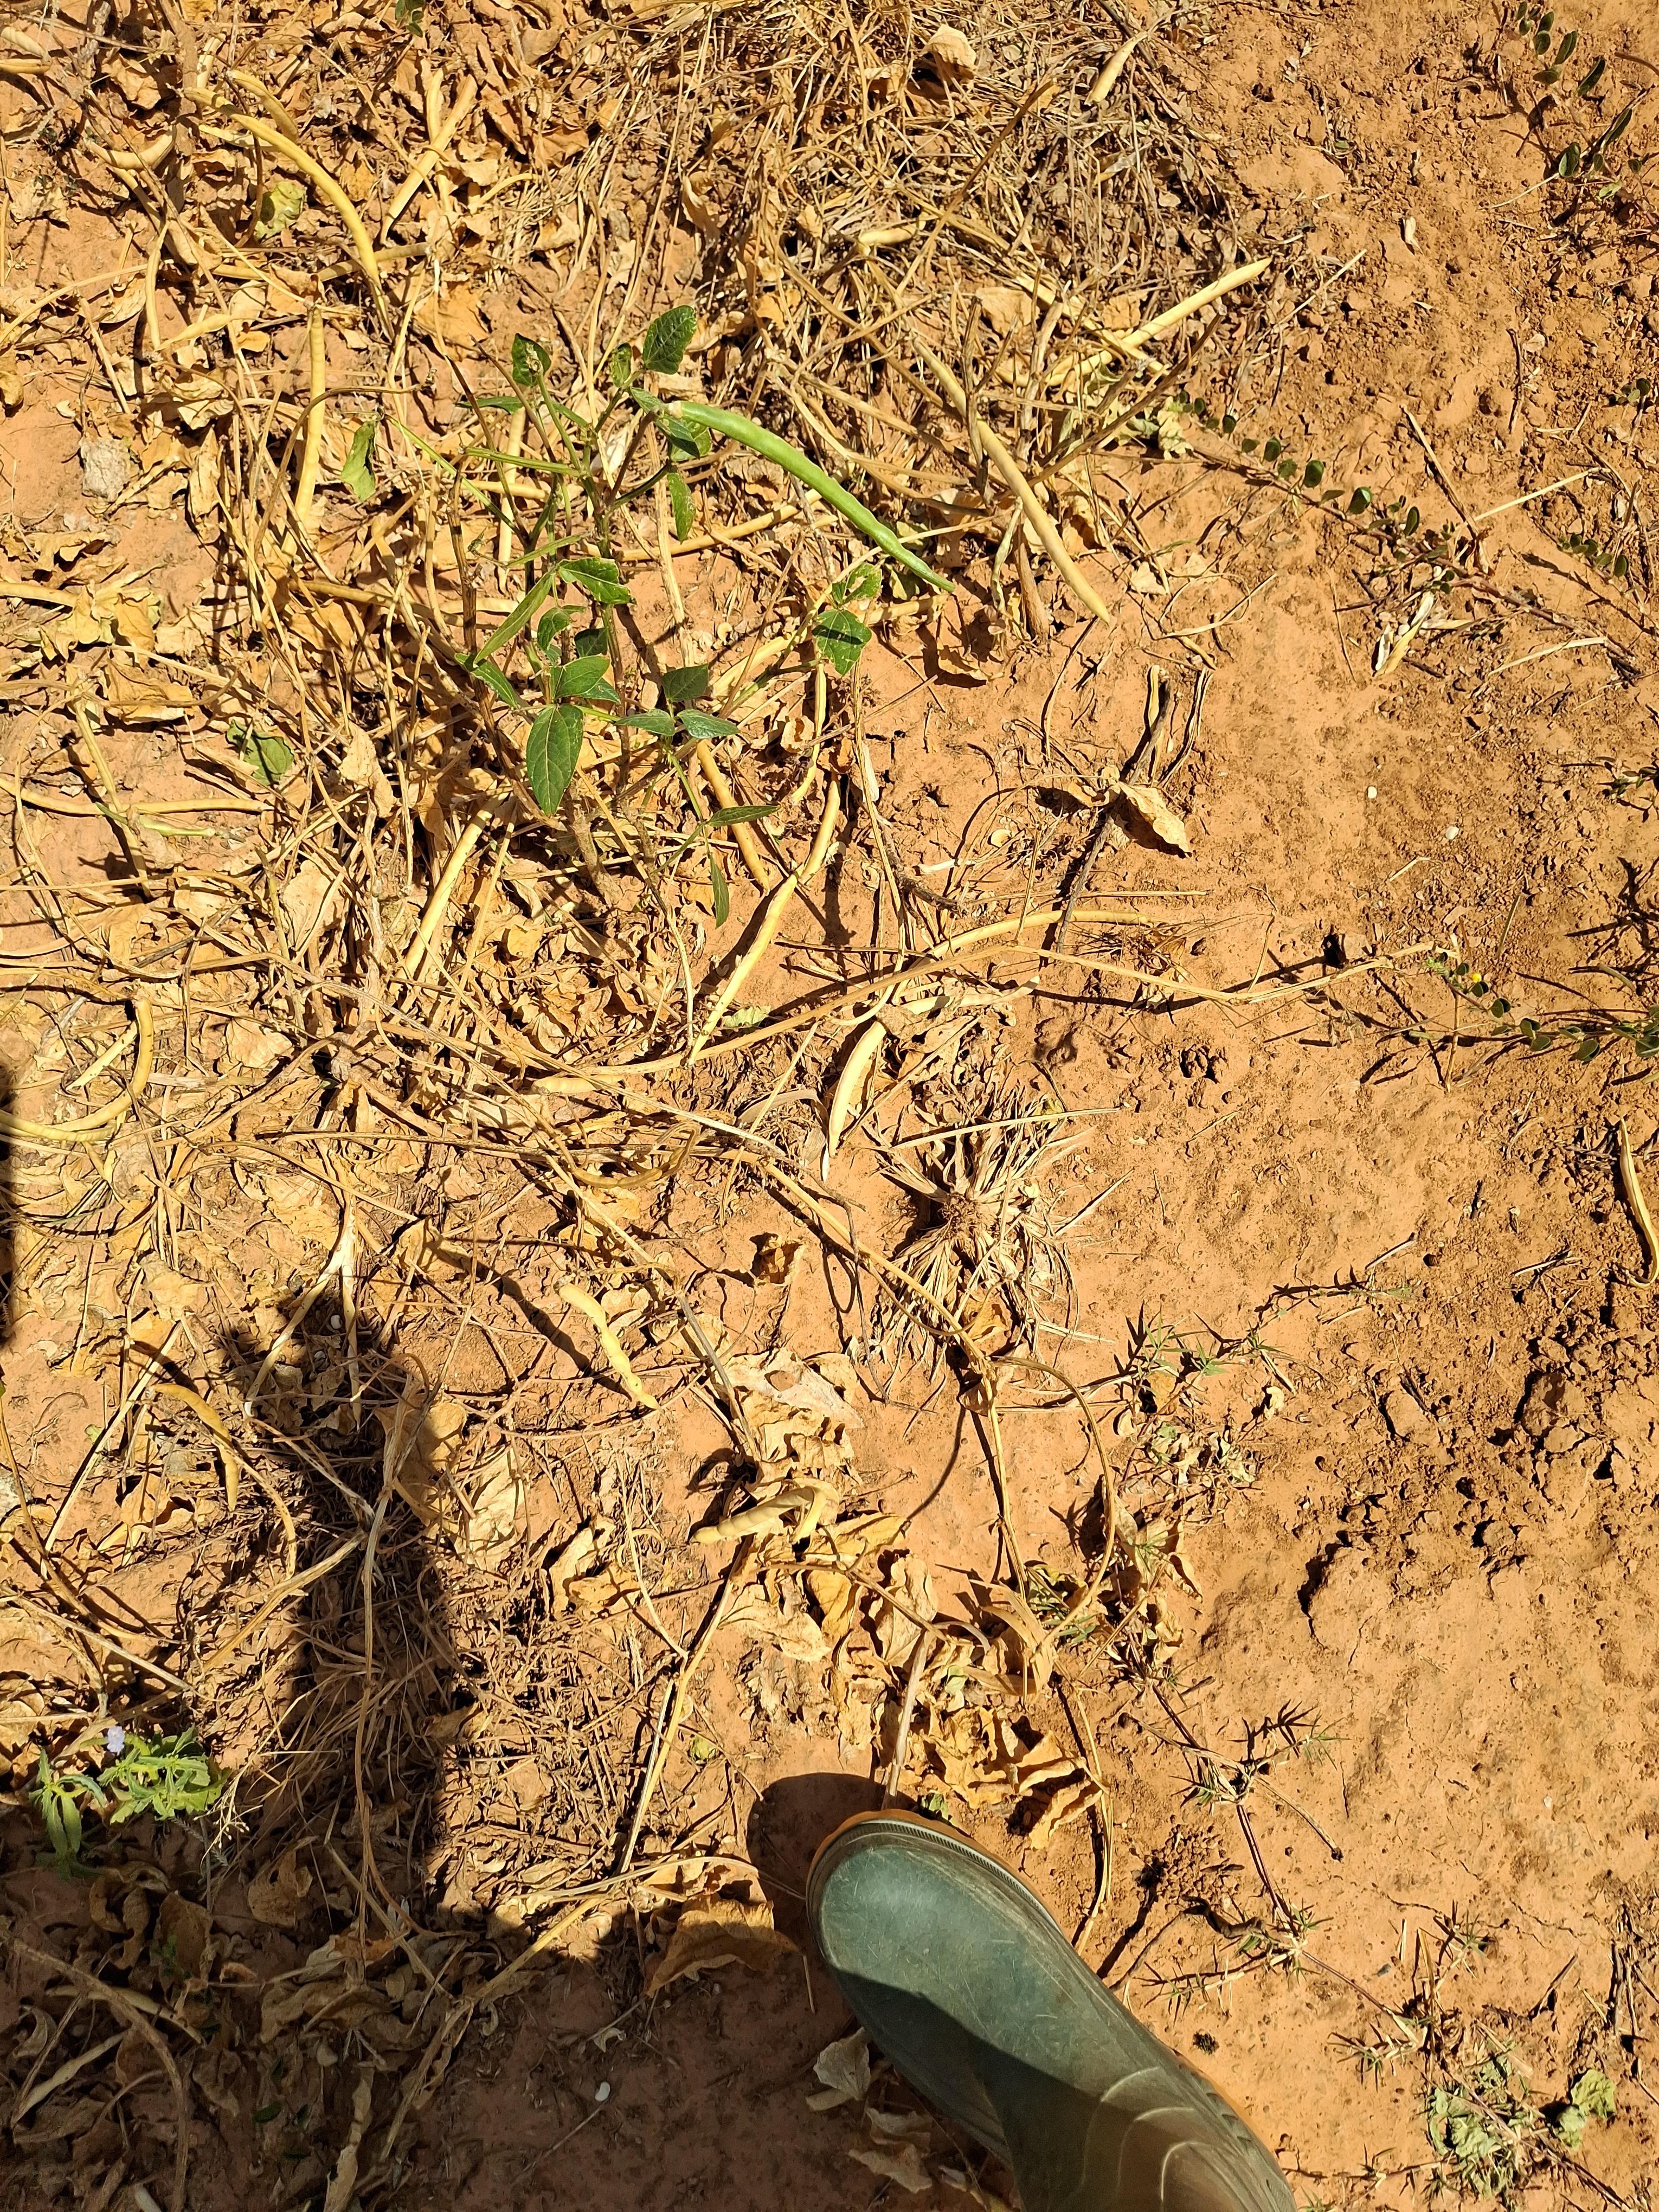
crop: cowpea
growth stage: maturity
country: Nigeria
